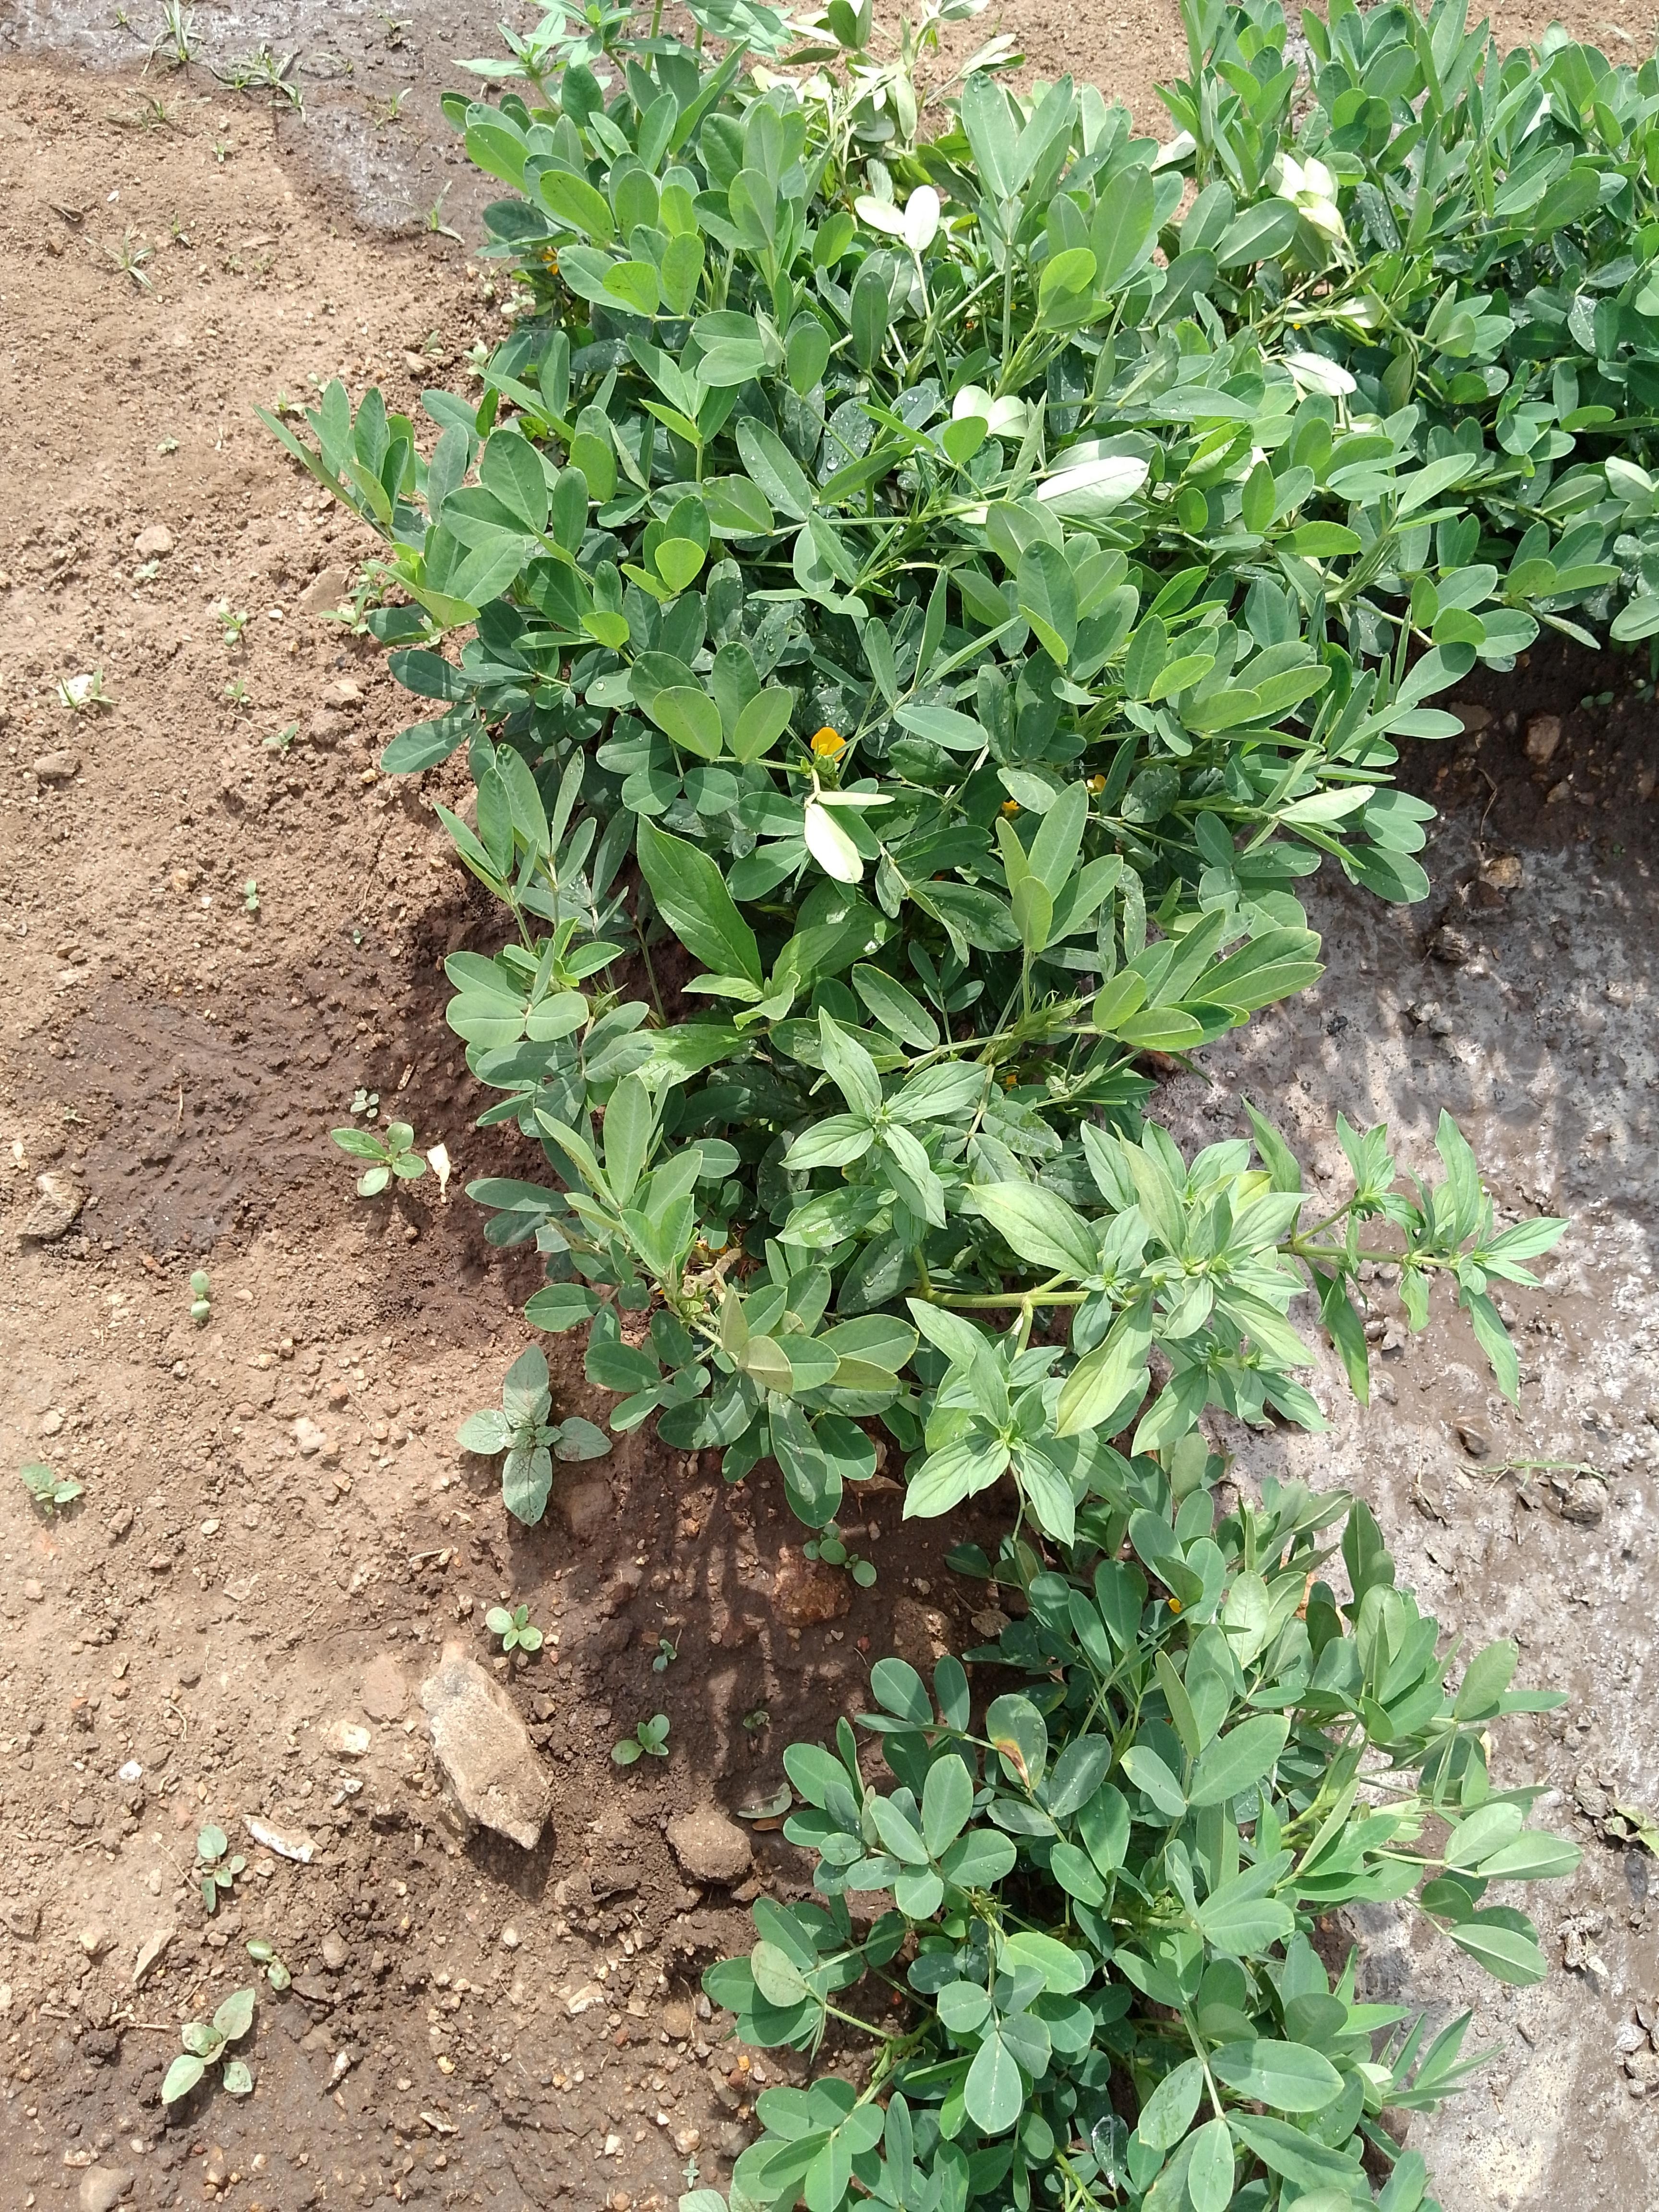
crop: groundnut
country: Malawi
